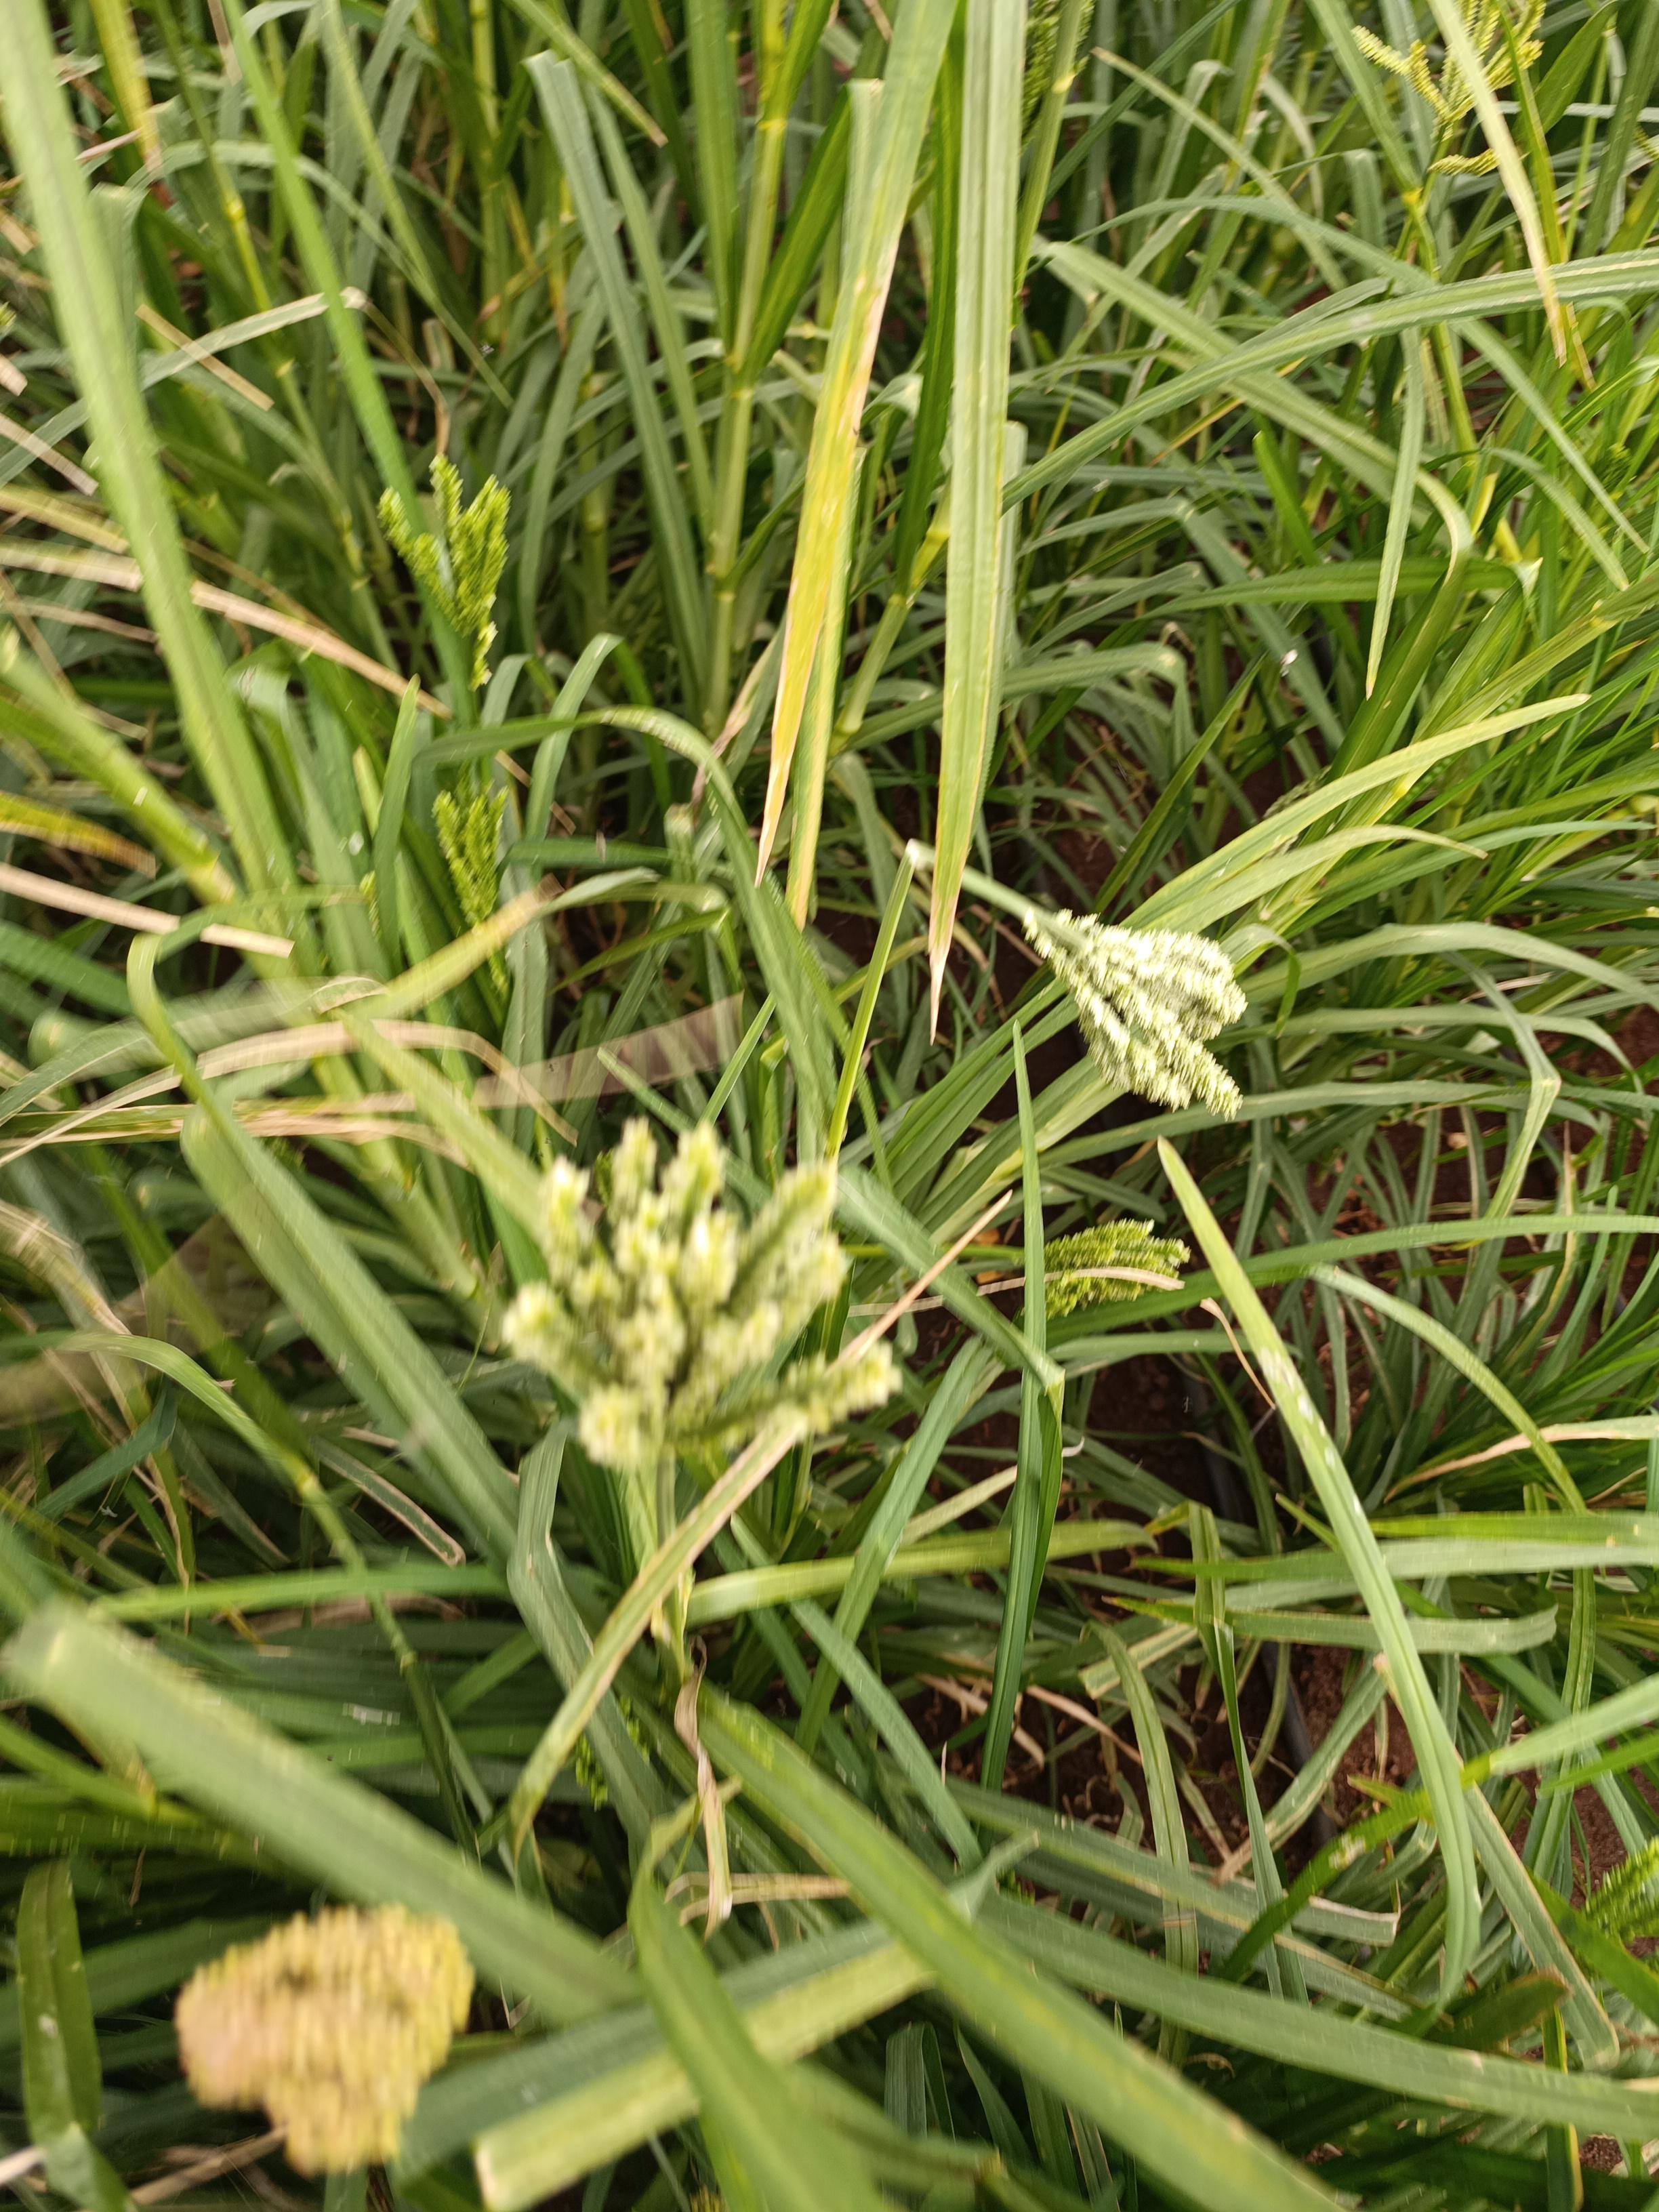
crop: finger millet
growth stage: filling grain
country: Kenya
